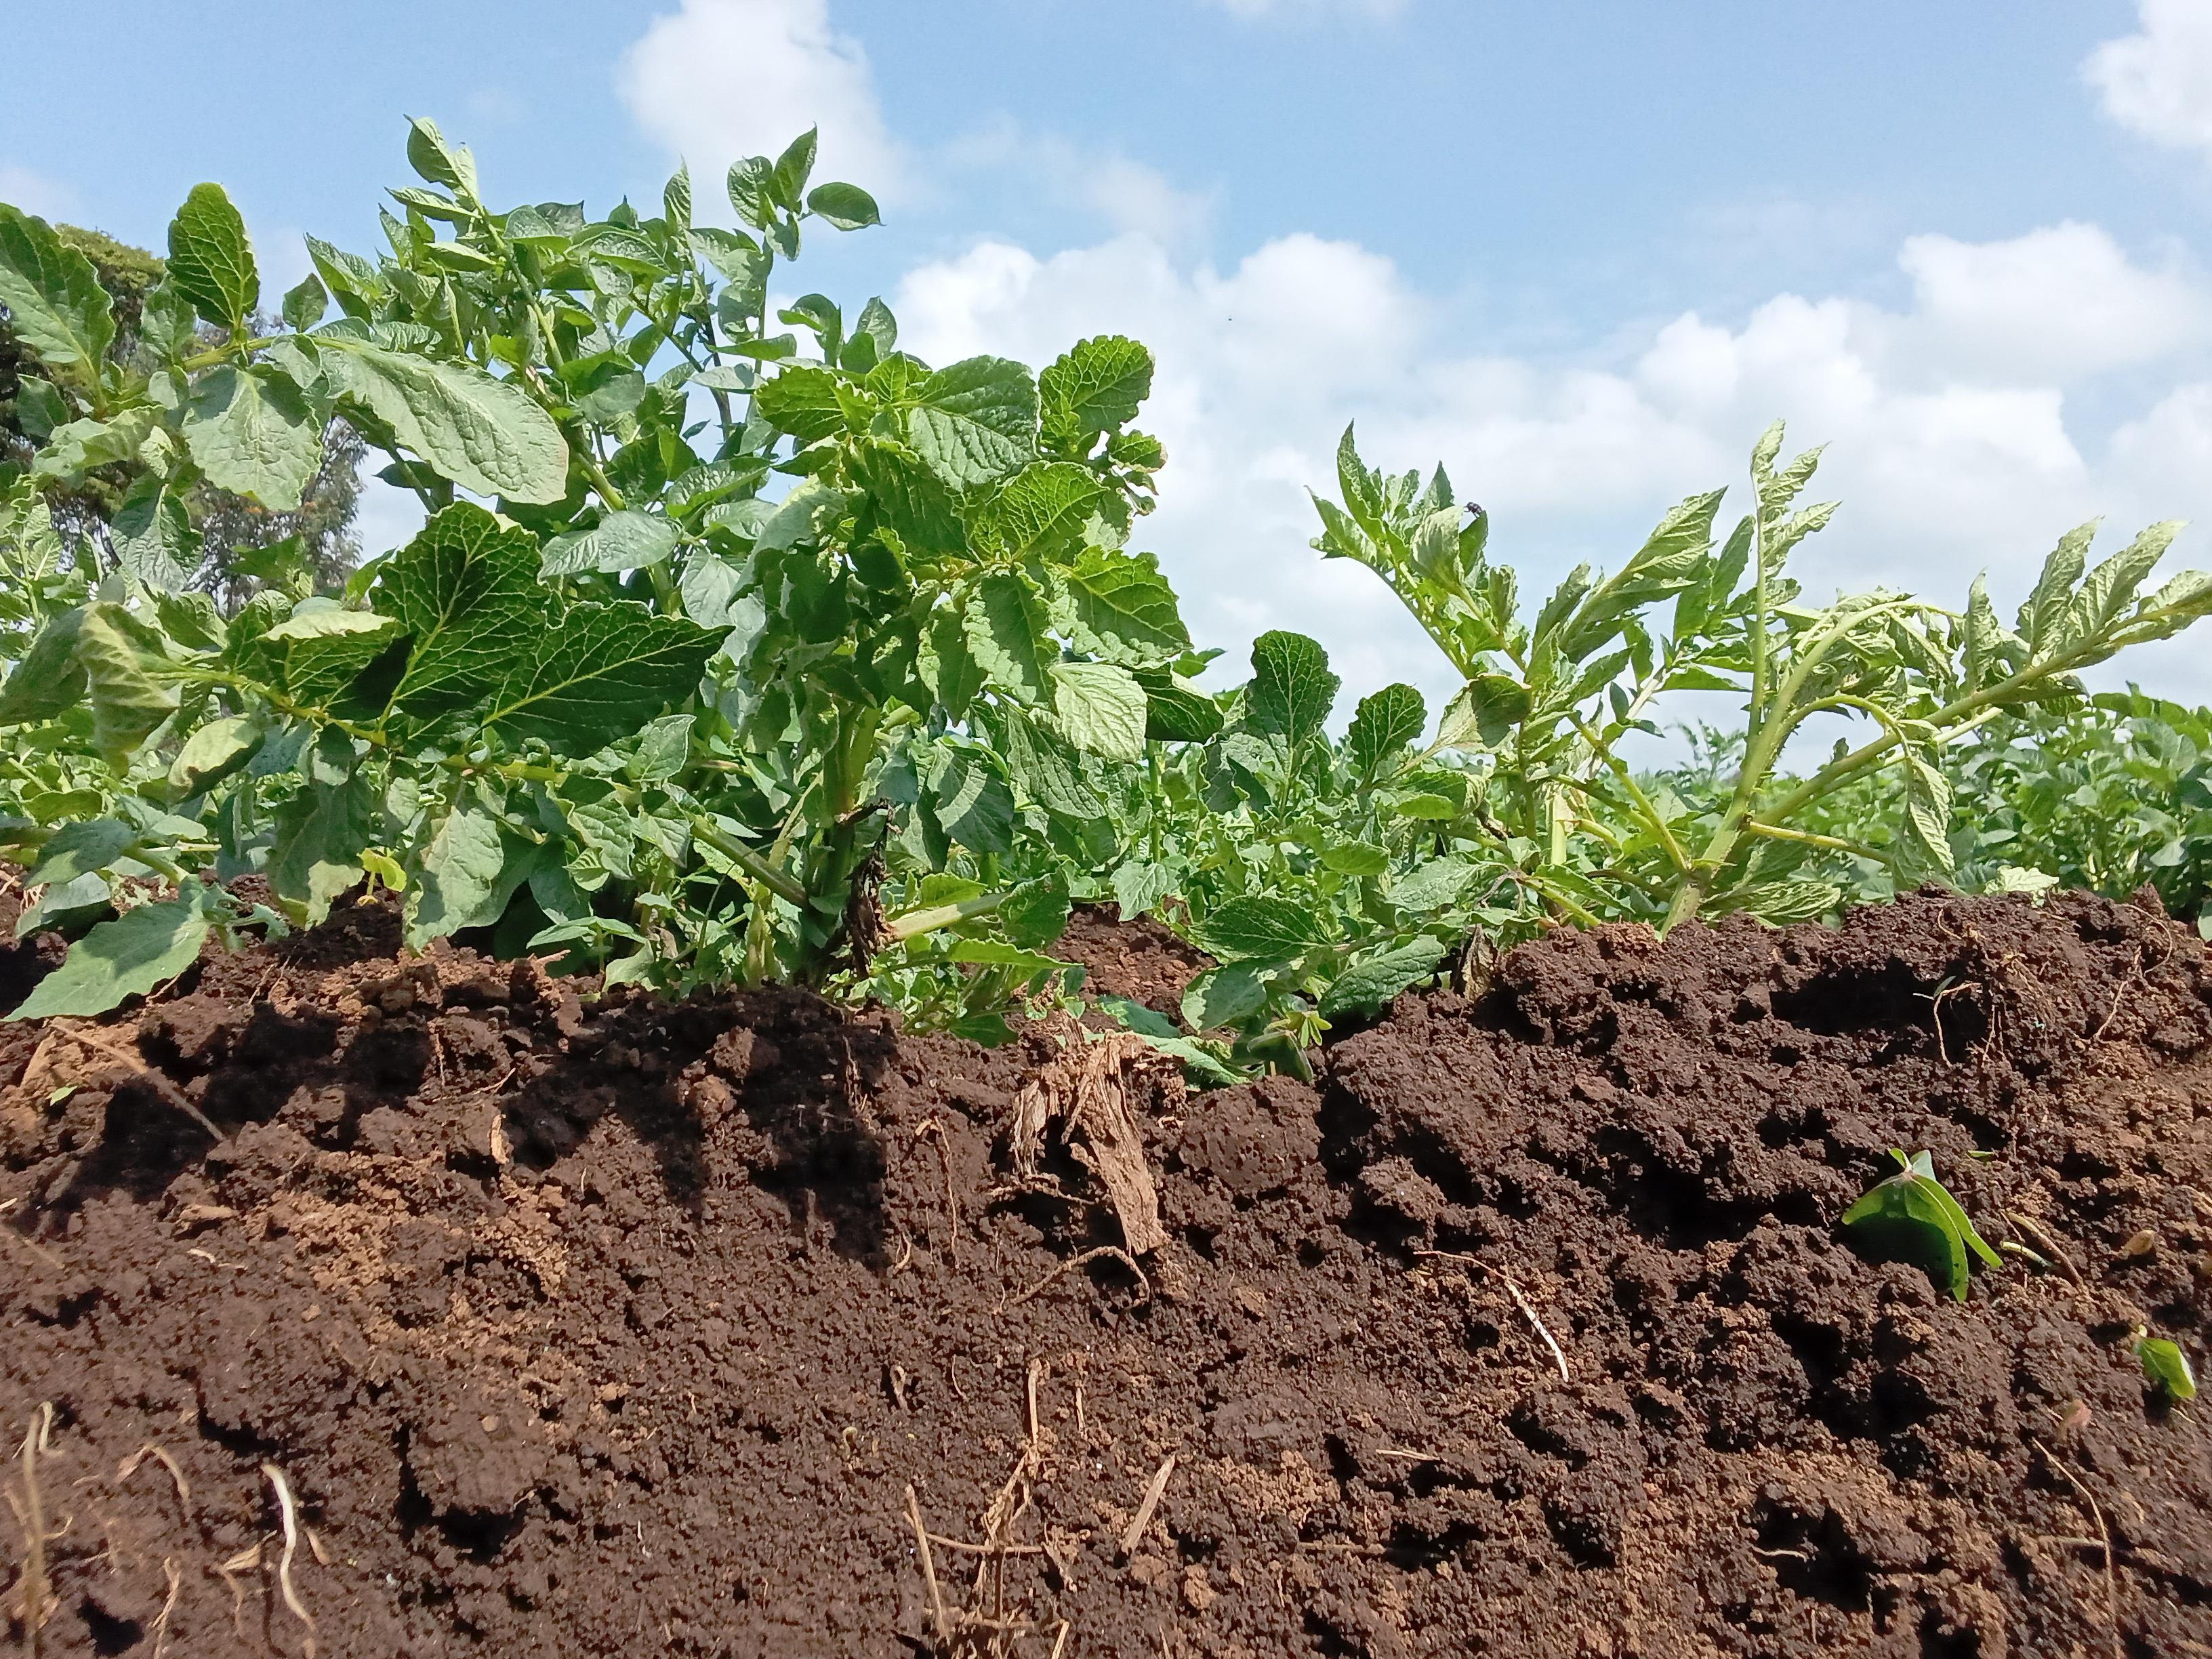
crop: potato
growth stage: vegetative
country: Kenya
